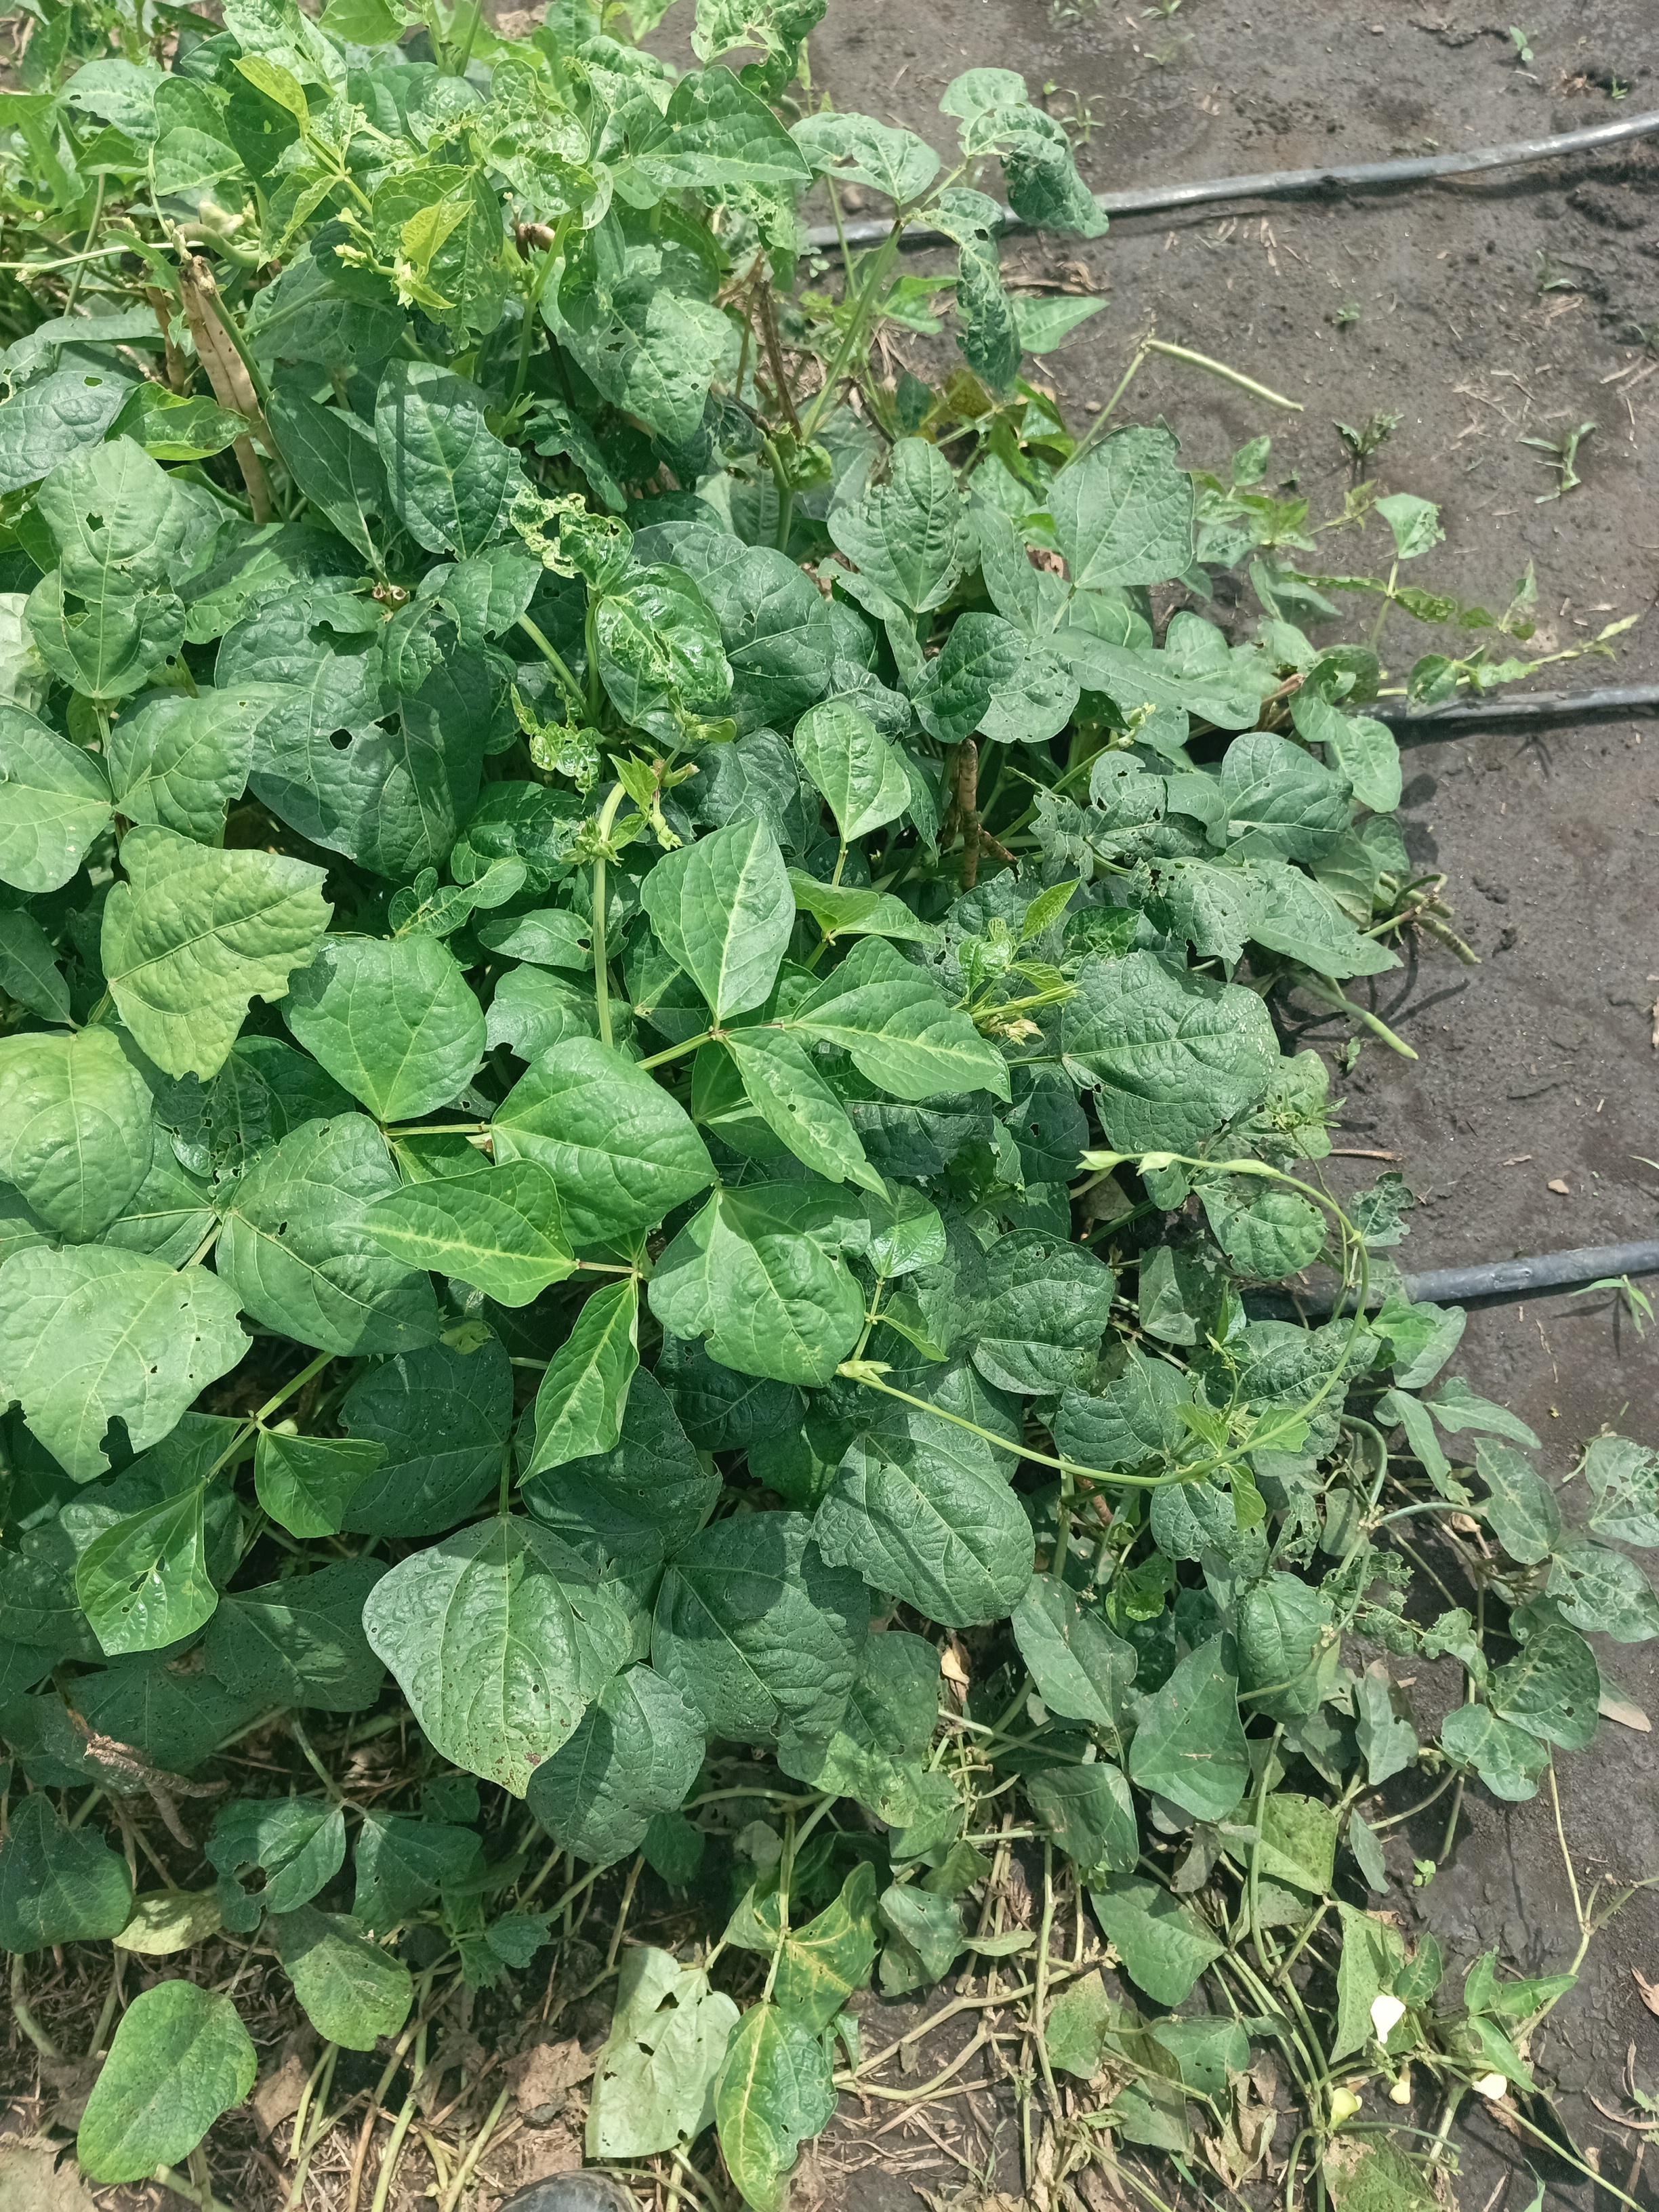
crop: cowpea
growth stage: development pod
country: Tanzania
